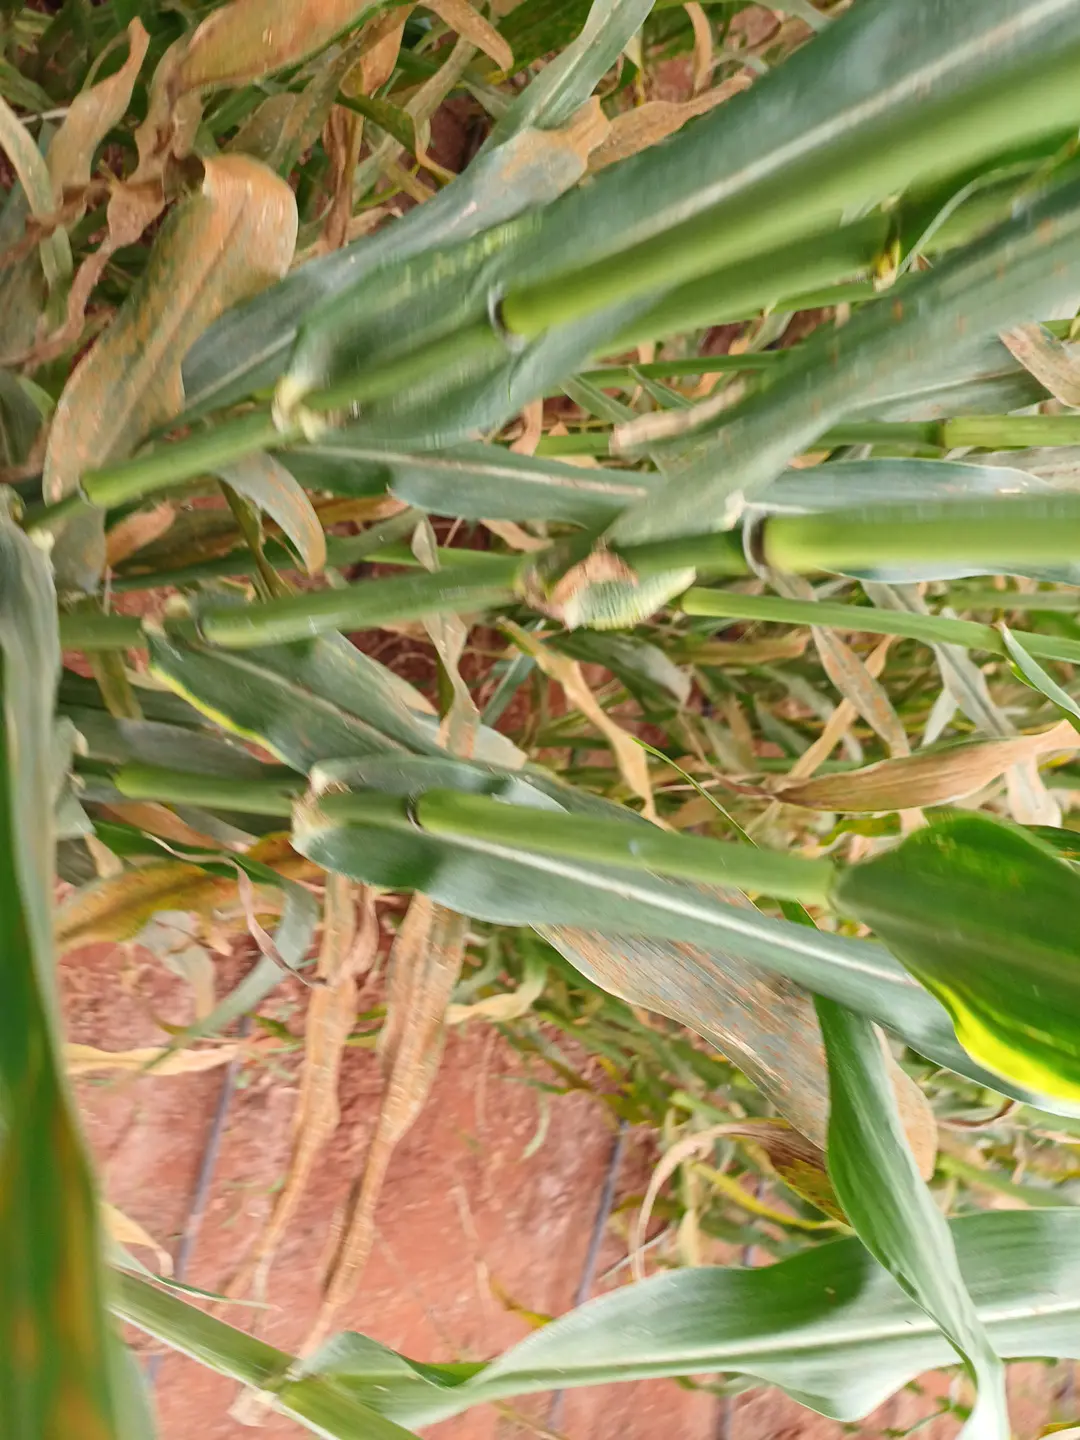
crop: pearl millet
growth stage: filling grain
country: Kenya
